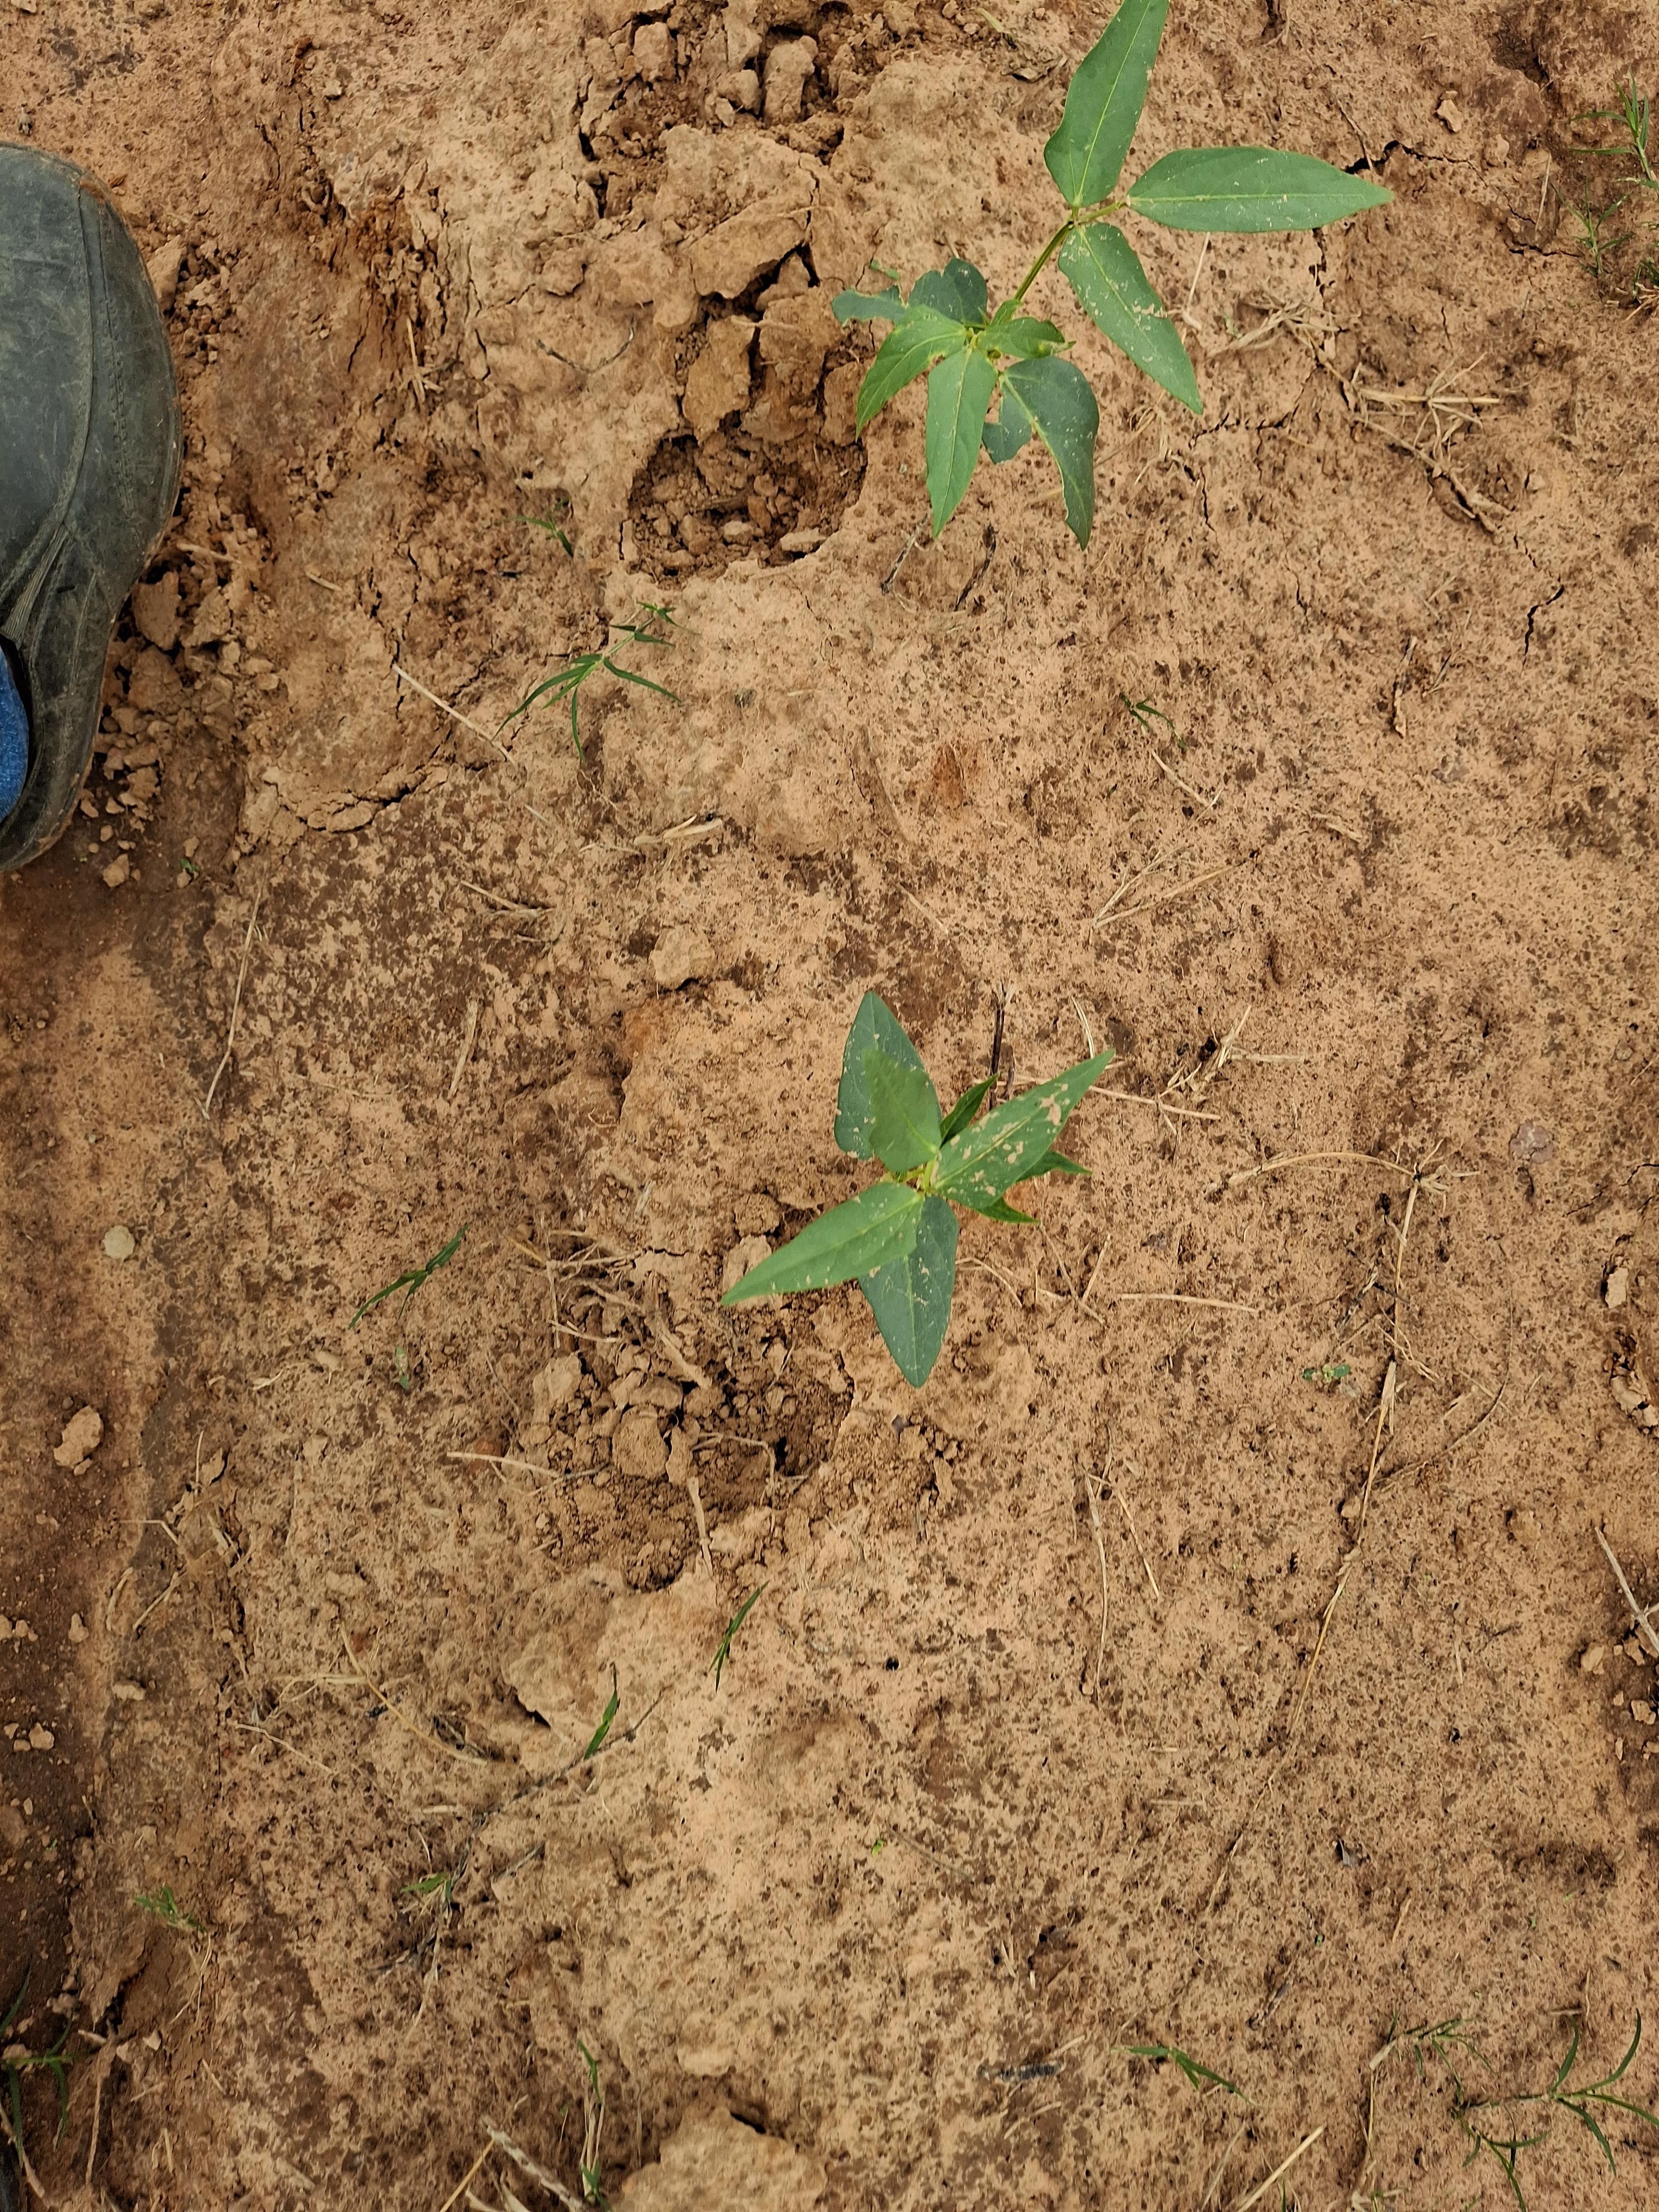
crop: cowpea
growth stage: emergence
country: Nigeria
